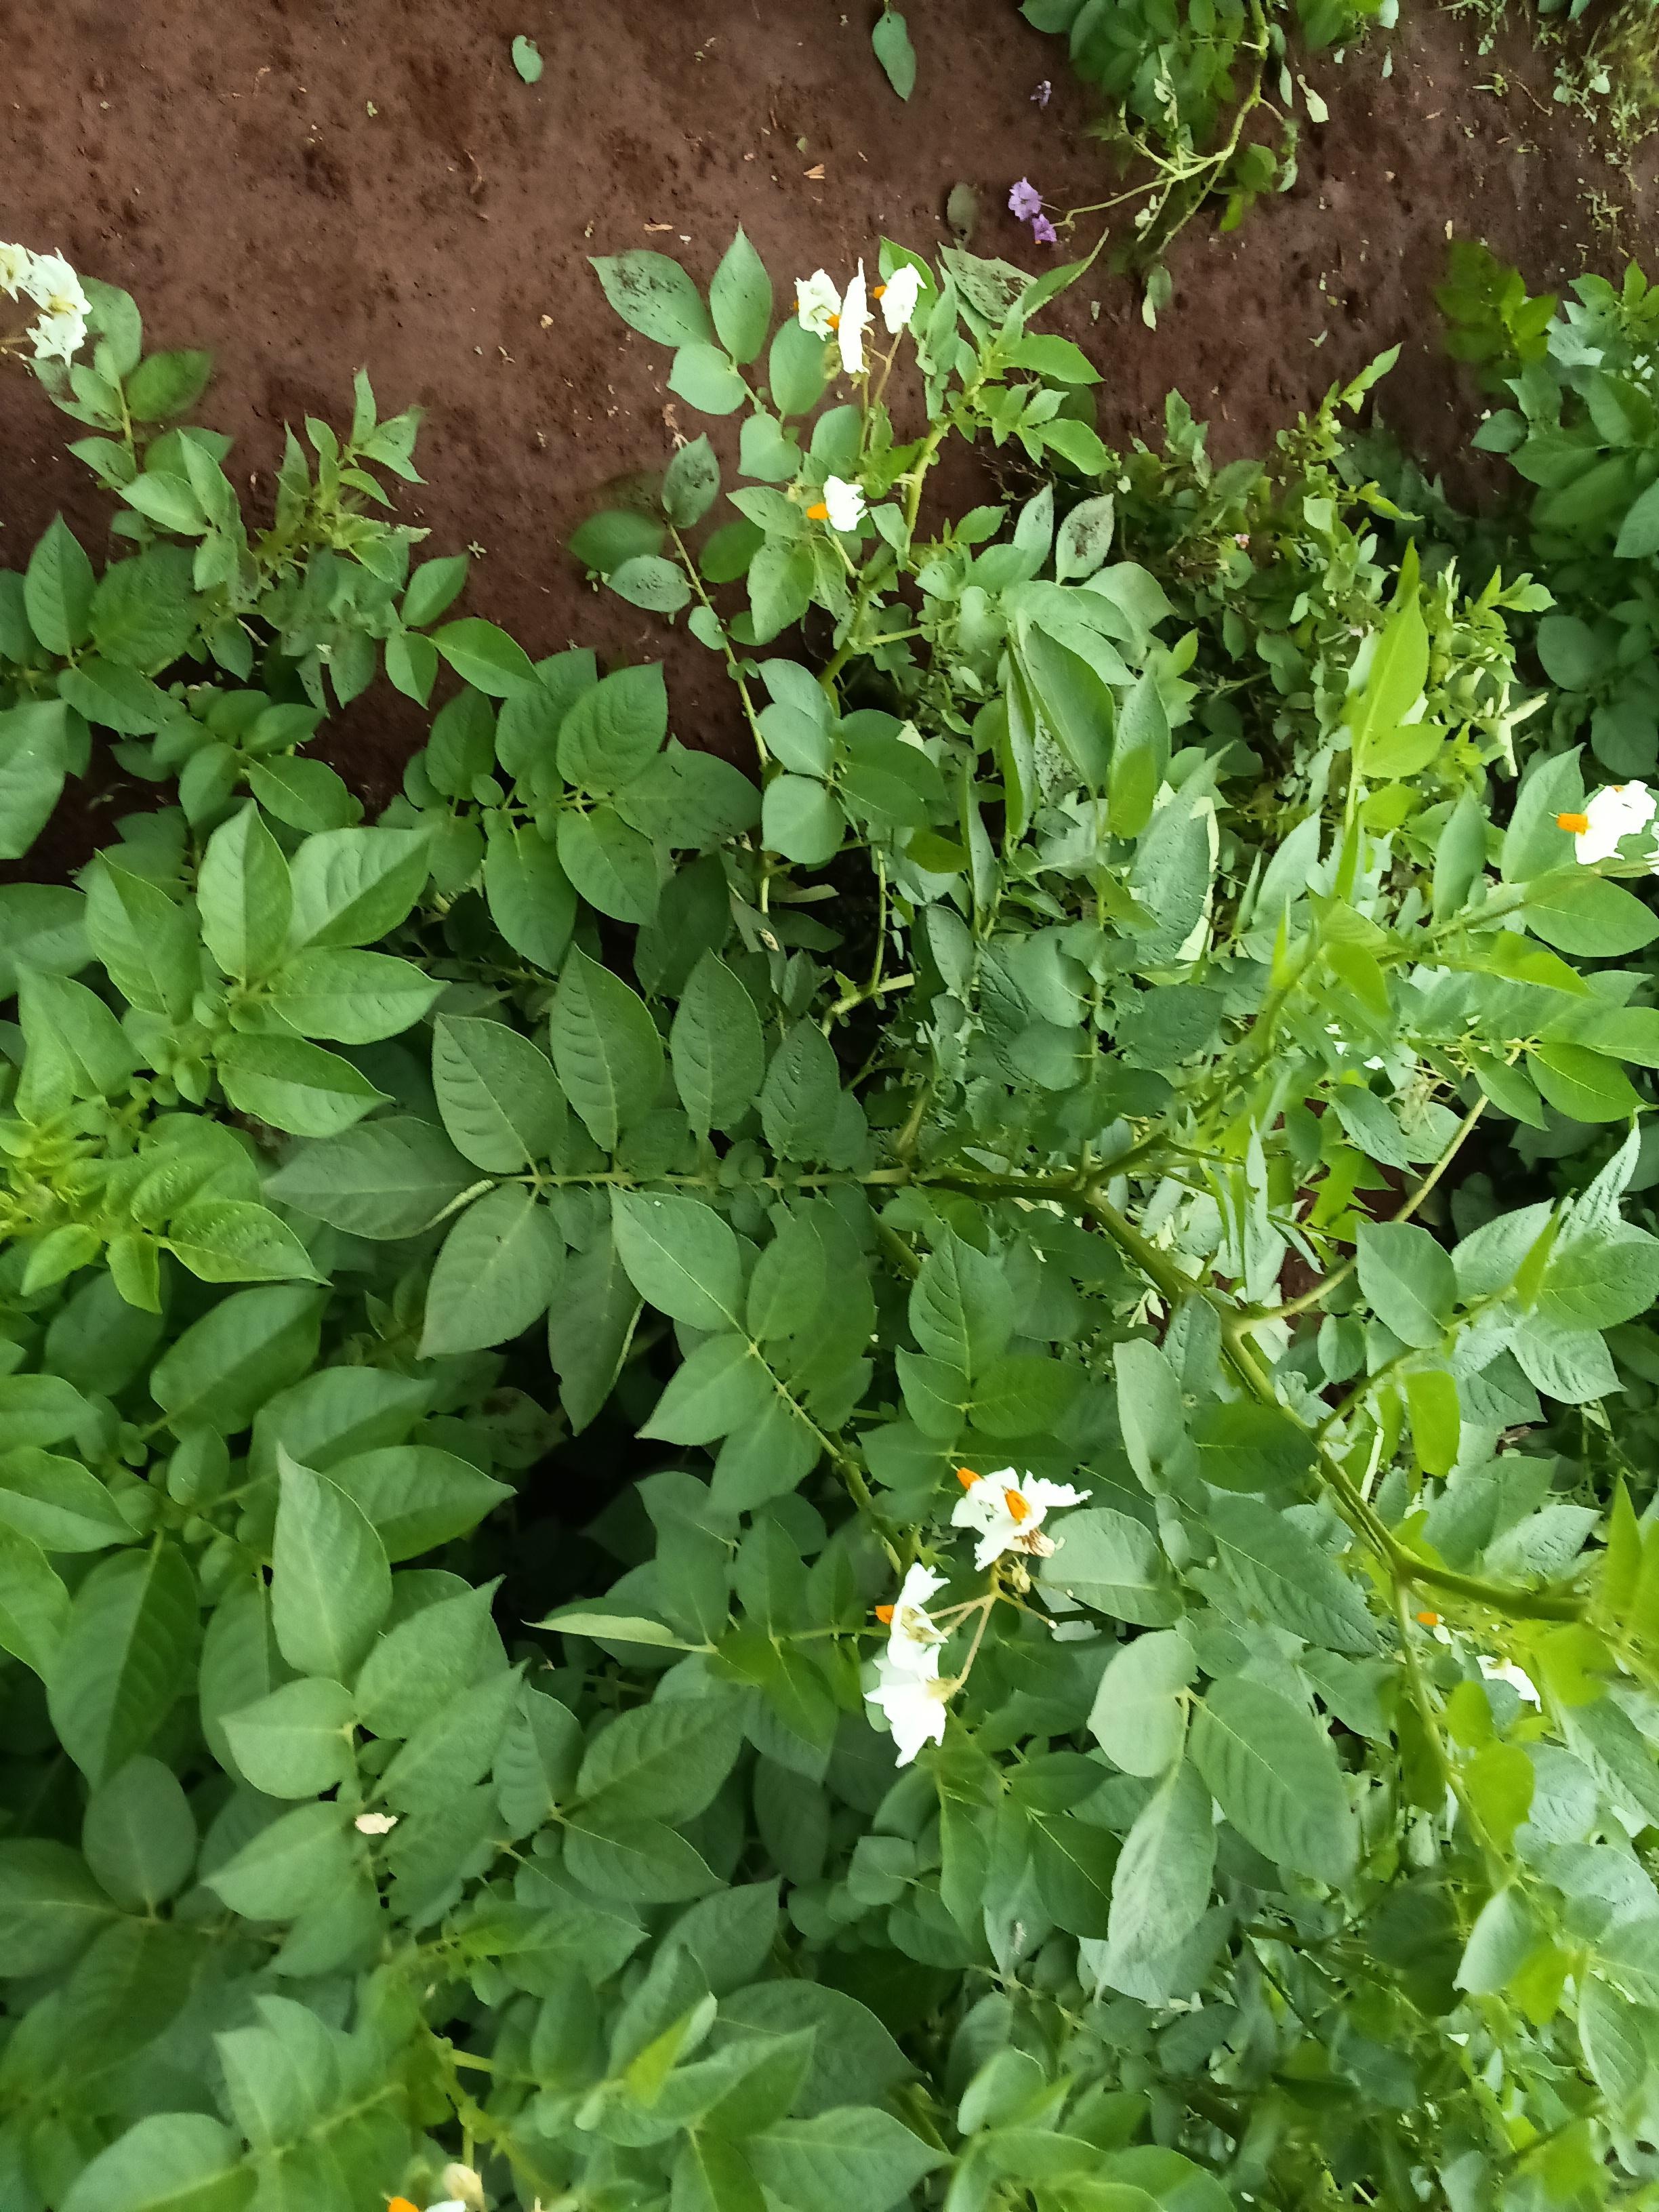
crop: potato
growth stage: flowering
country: Kenya
